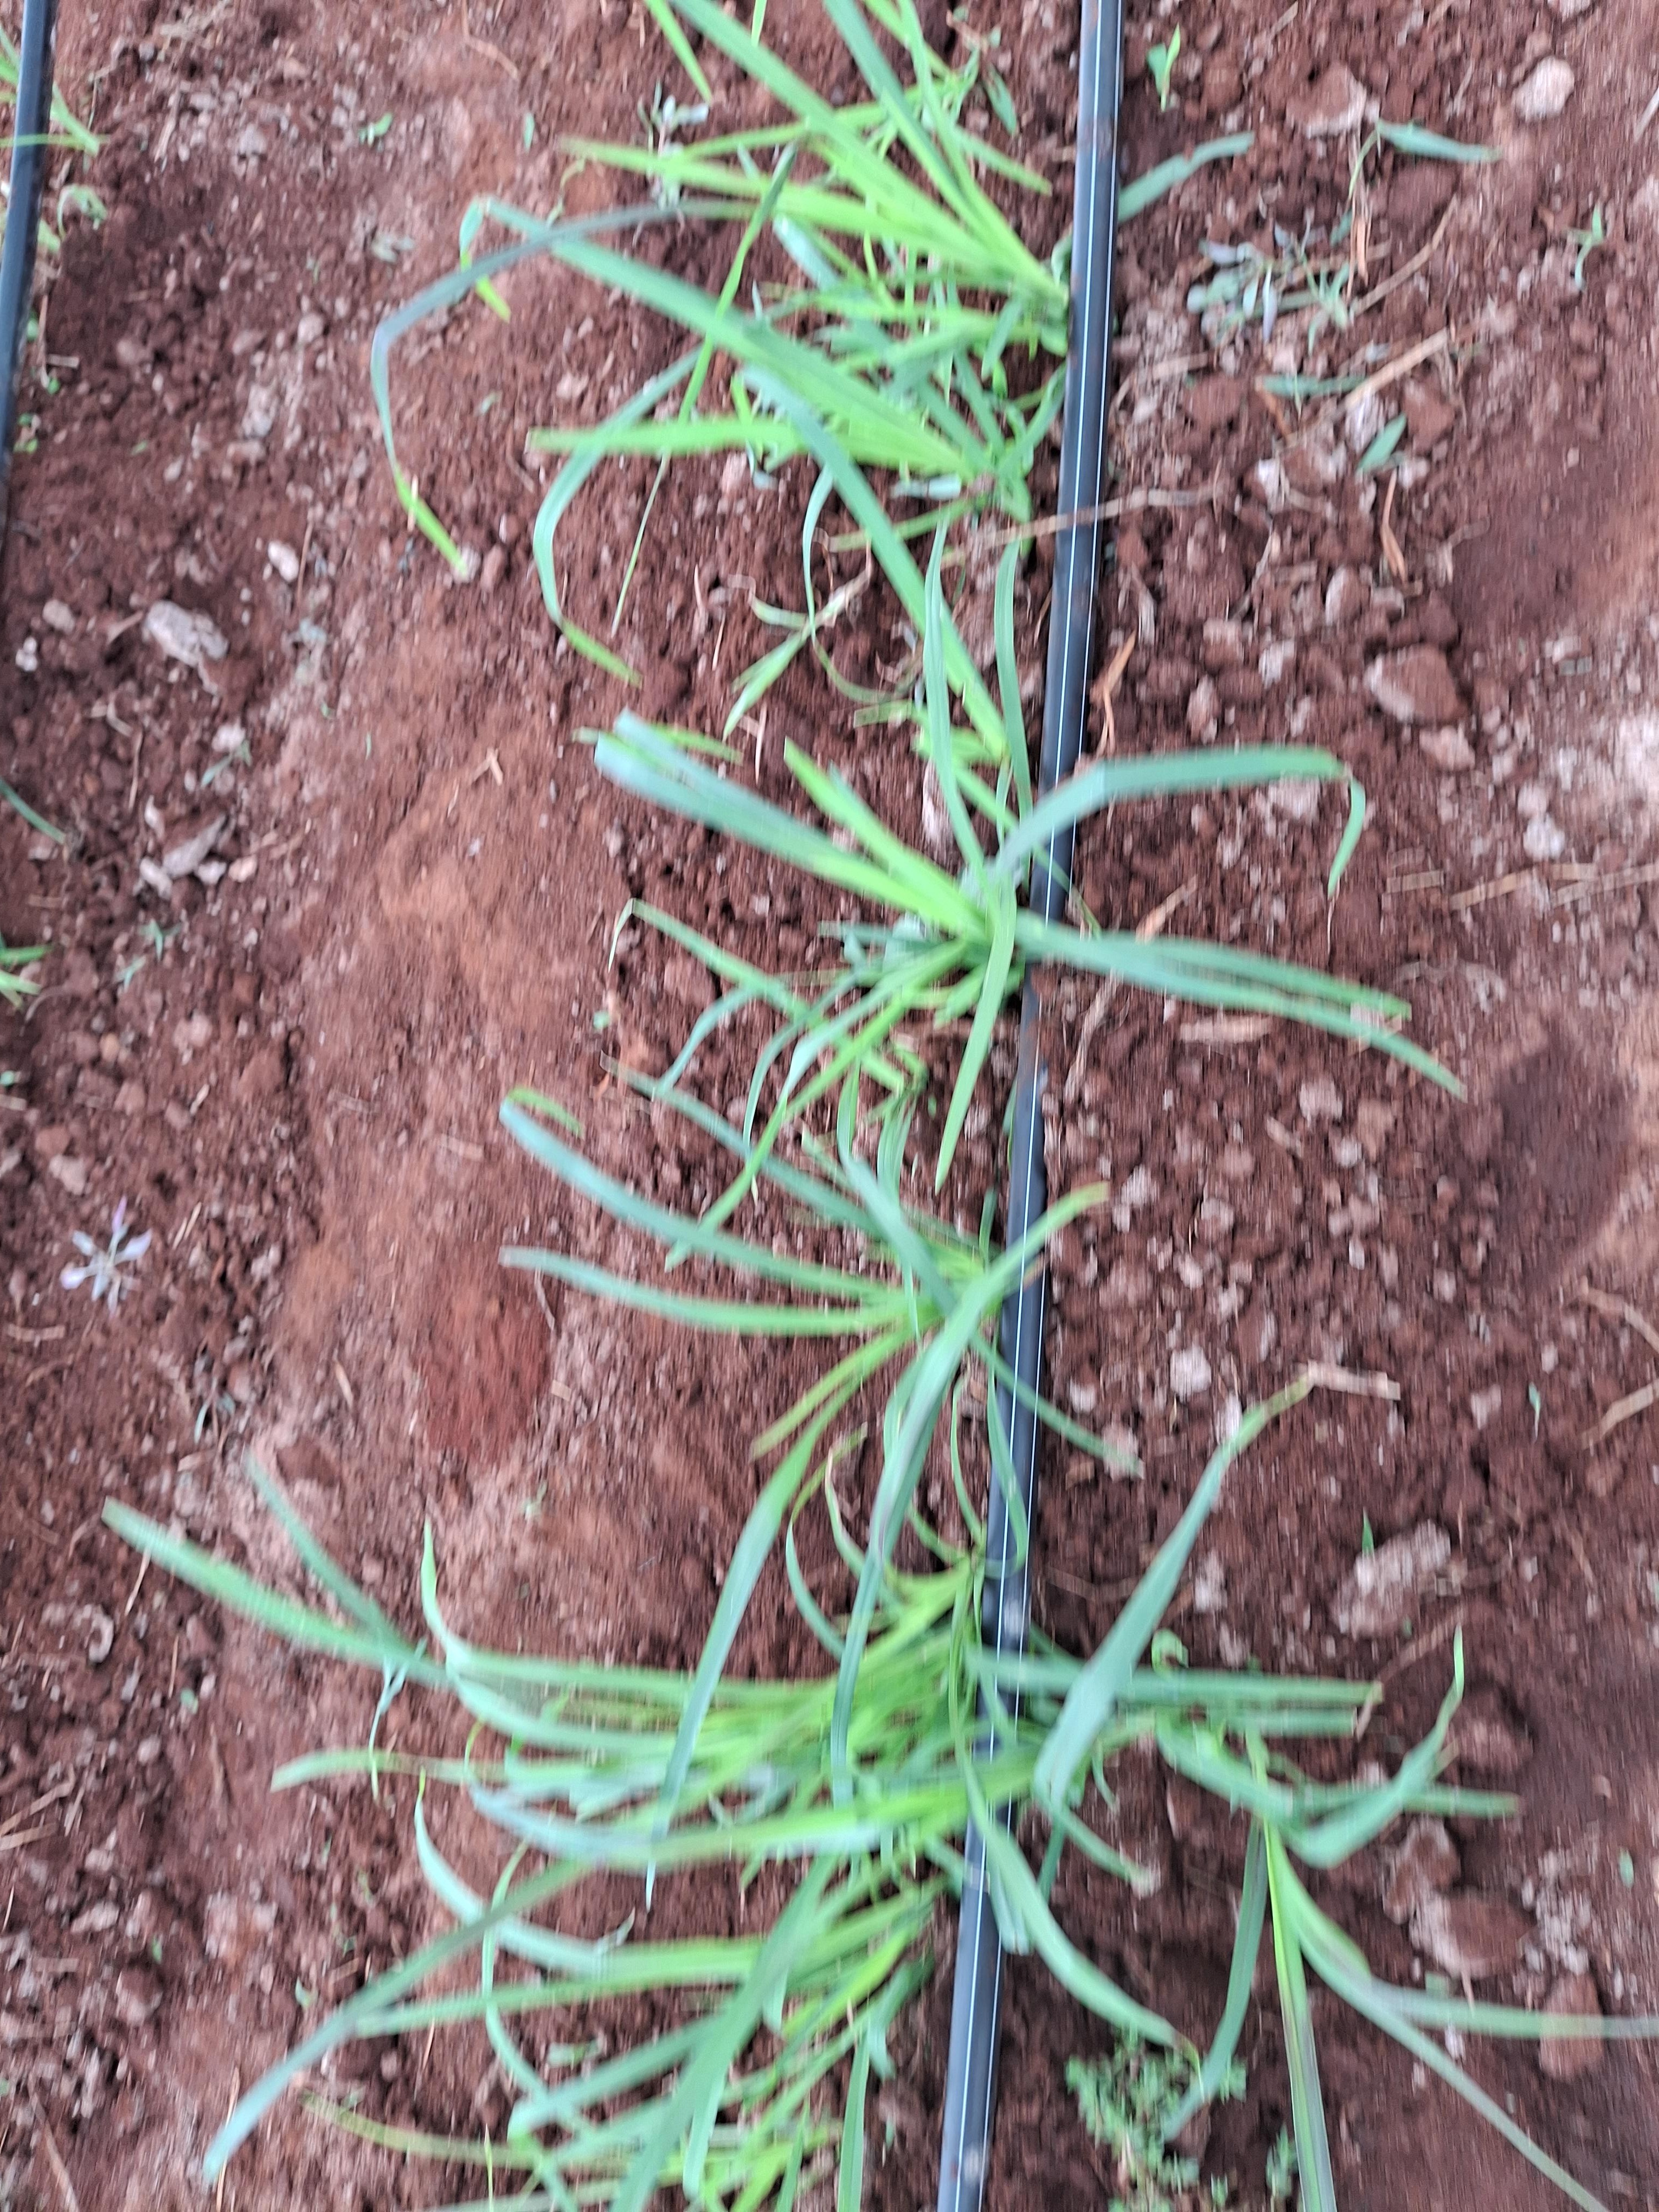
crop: finger millet
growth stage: vegetative
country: Kenya
